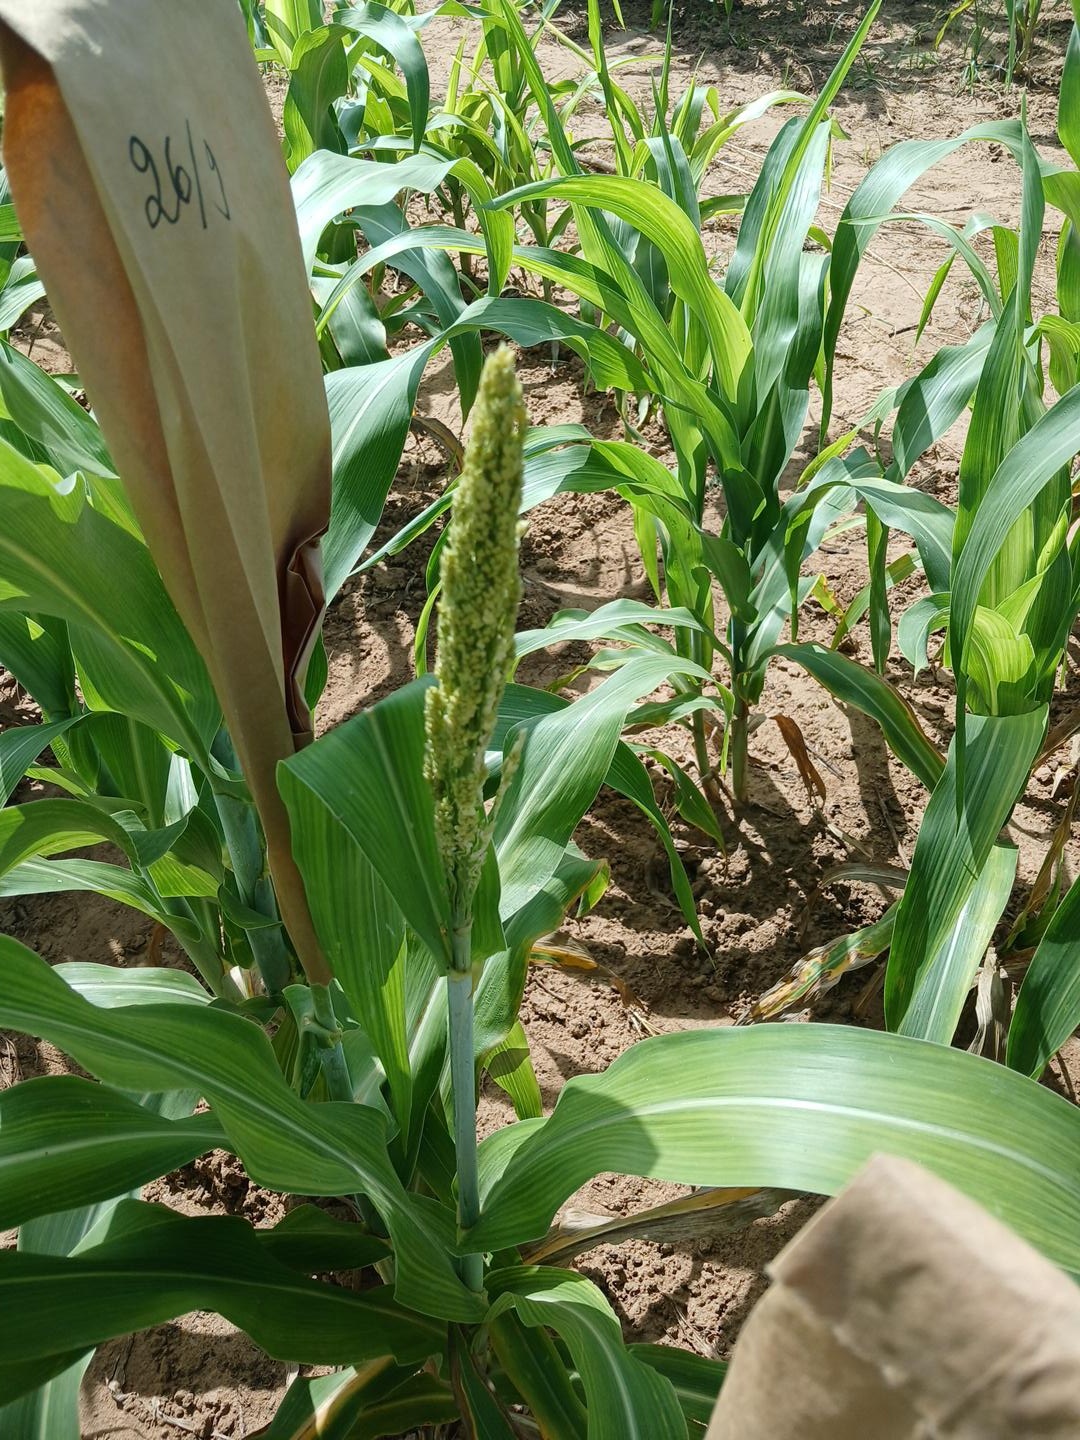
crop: sorghum
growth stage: heading tuber
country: Senegal
